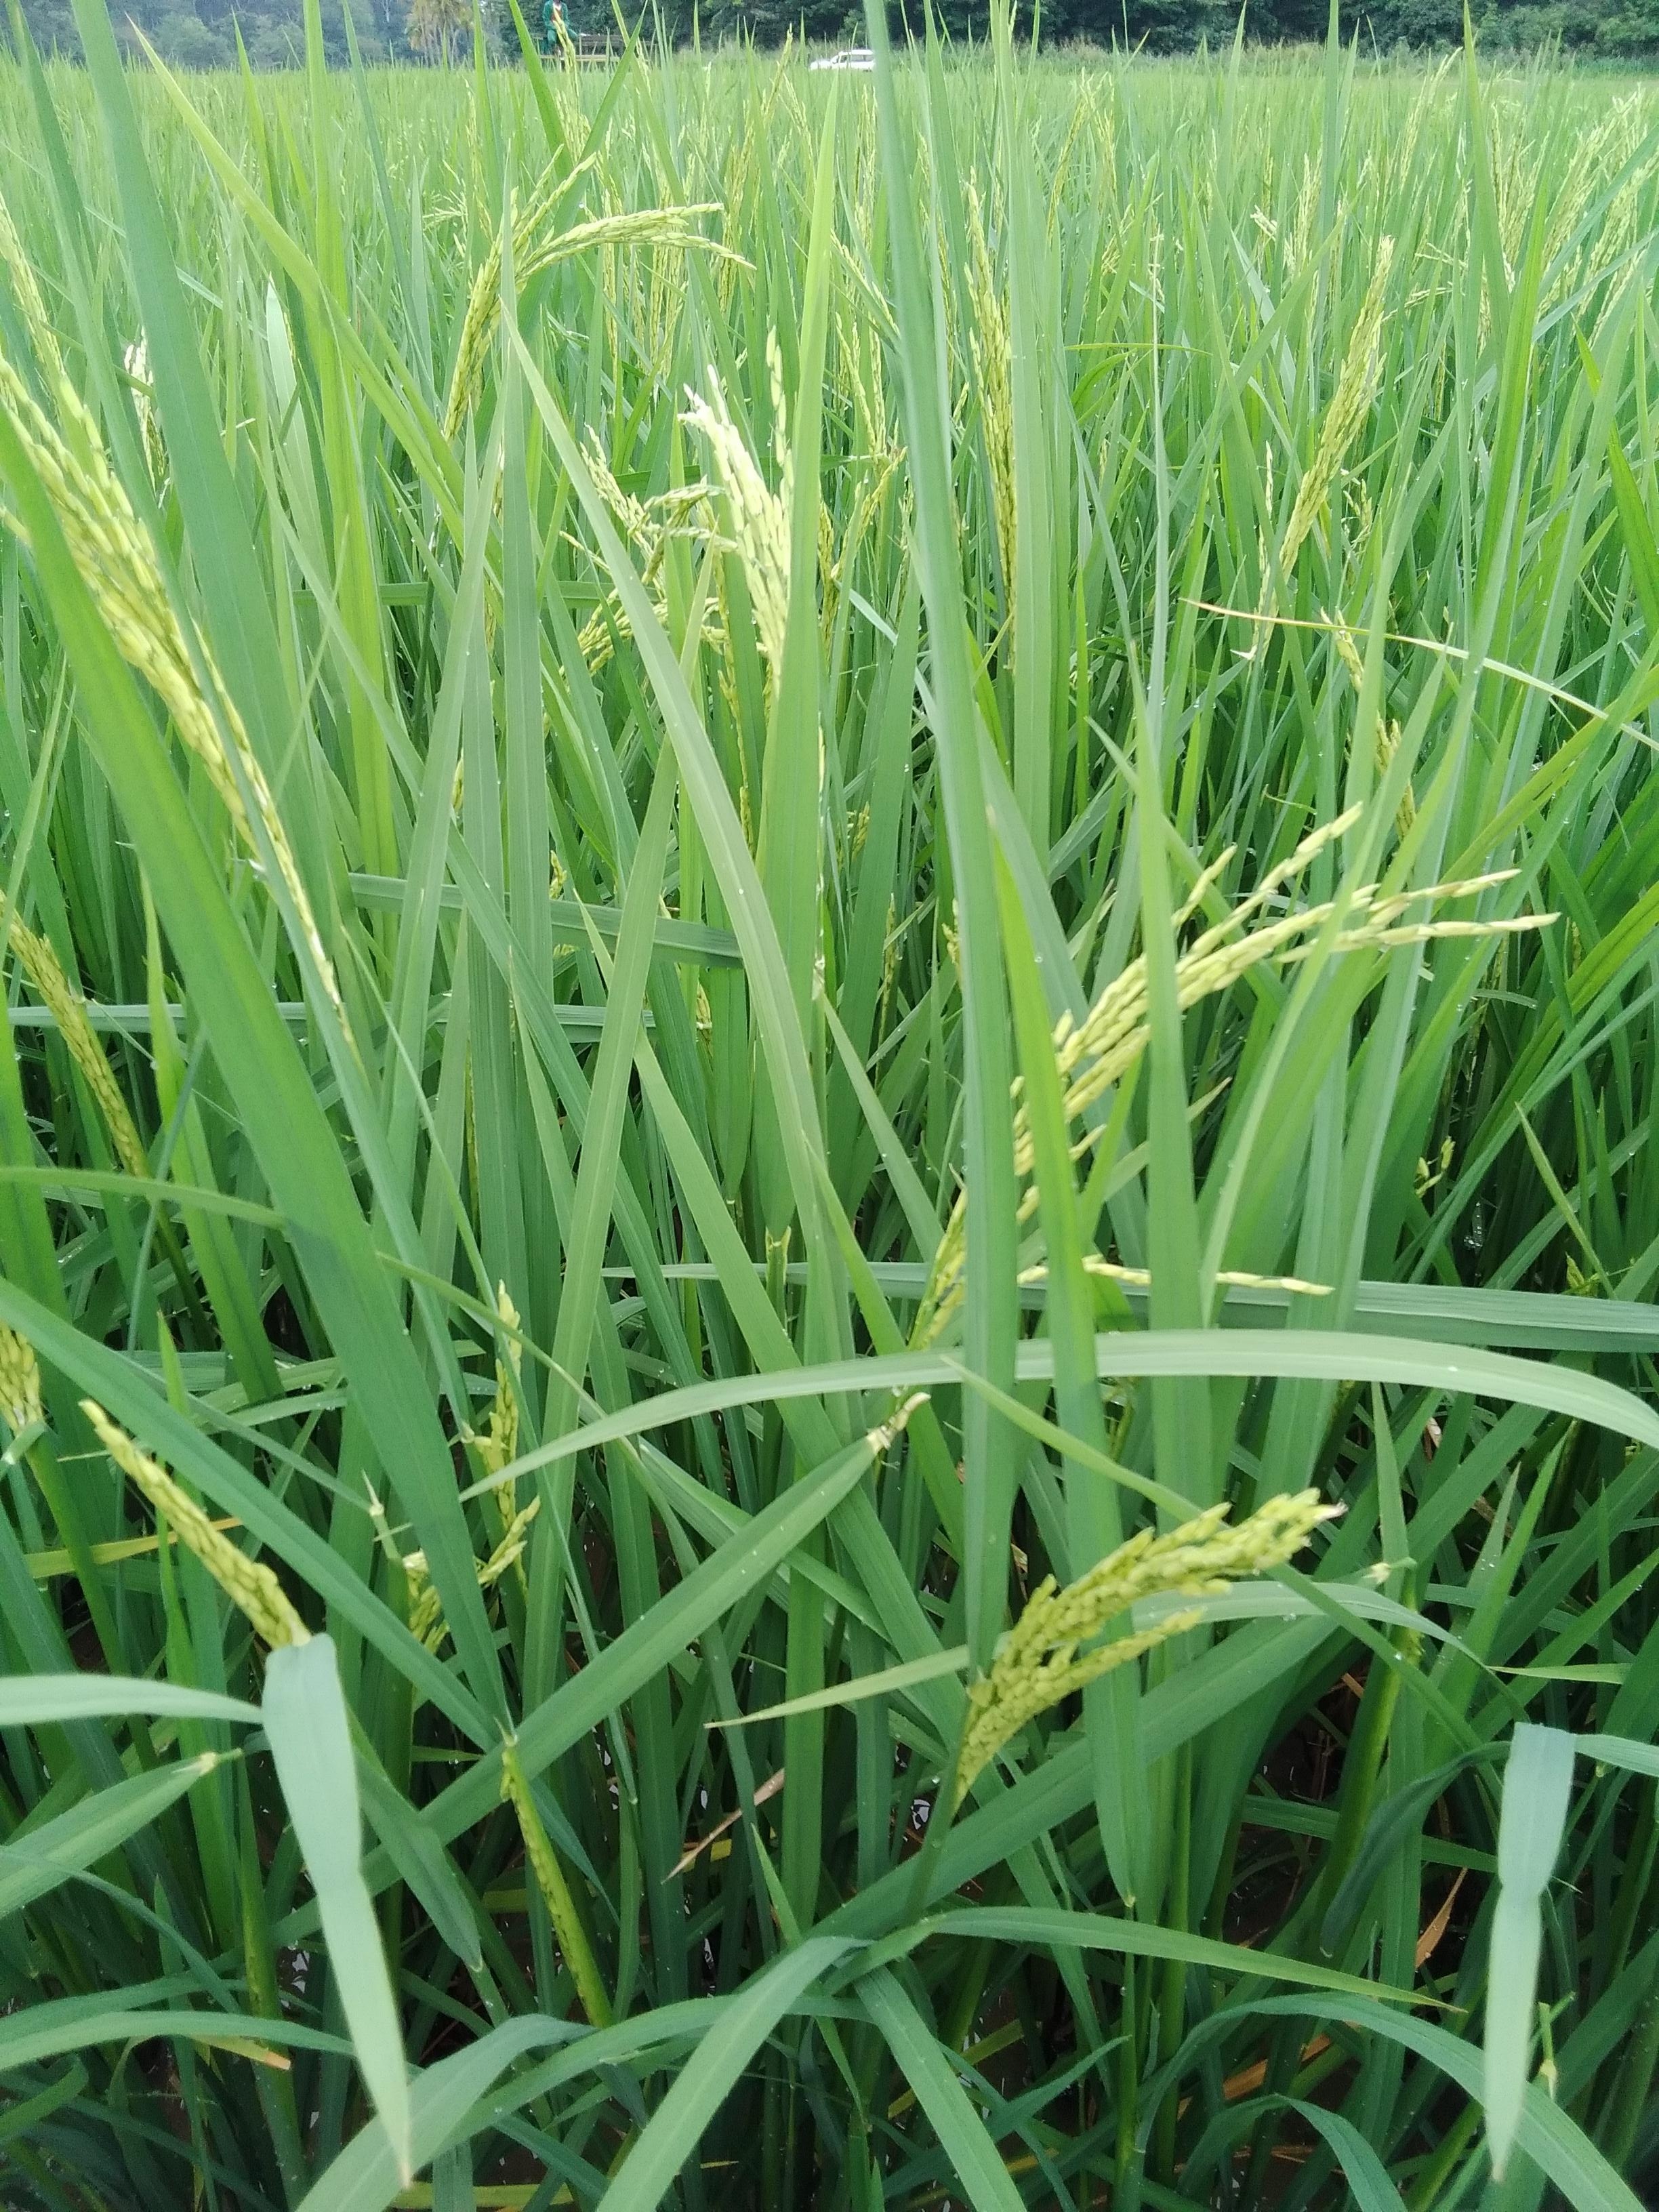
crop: rice
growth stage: flowering
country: Nigeria
